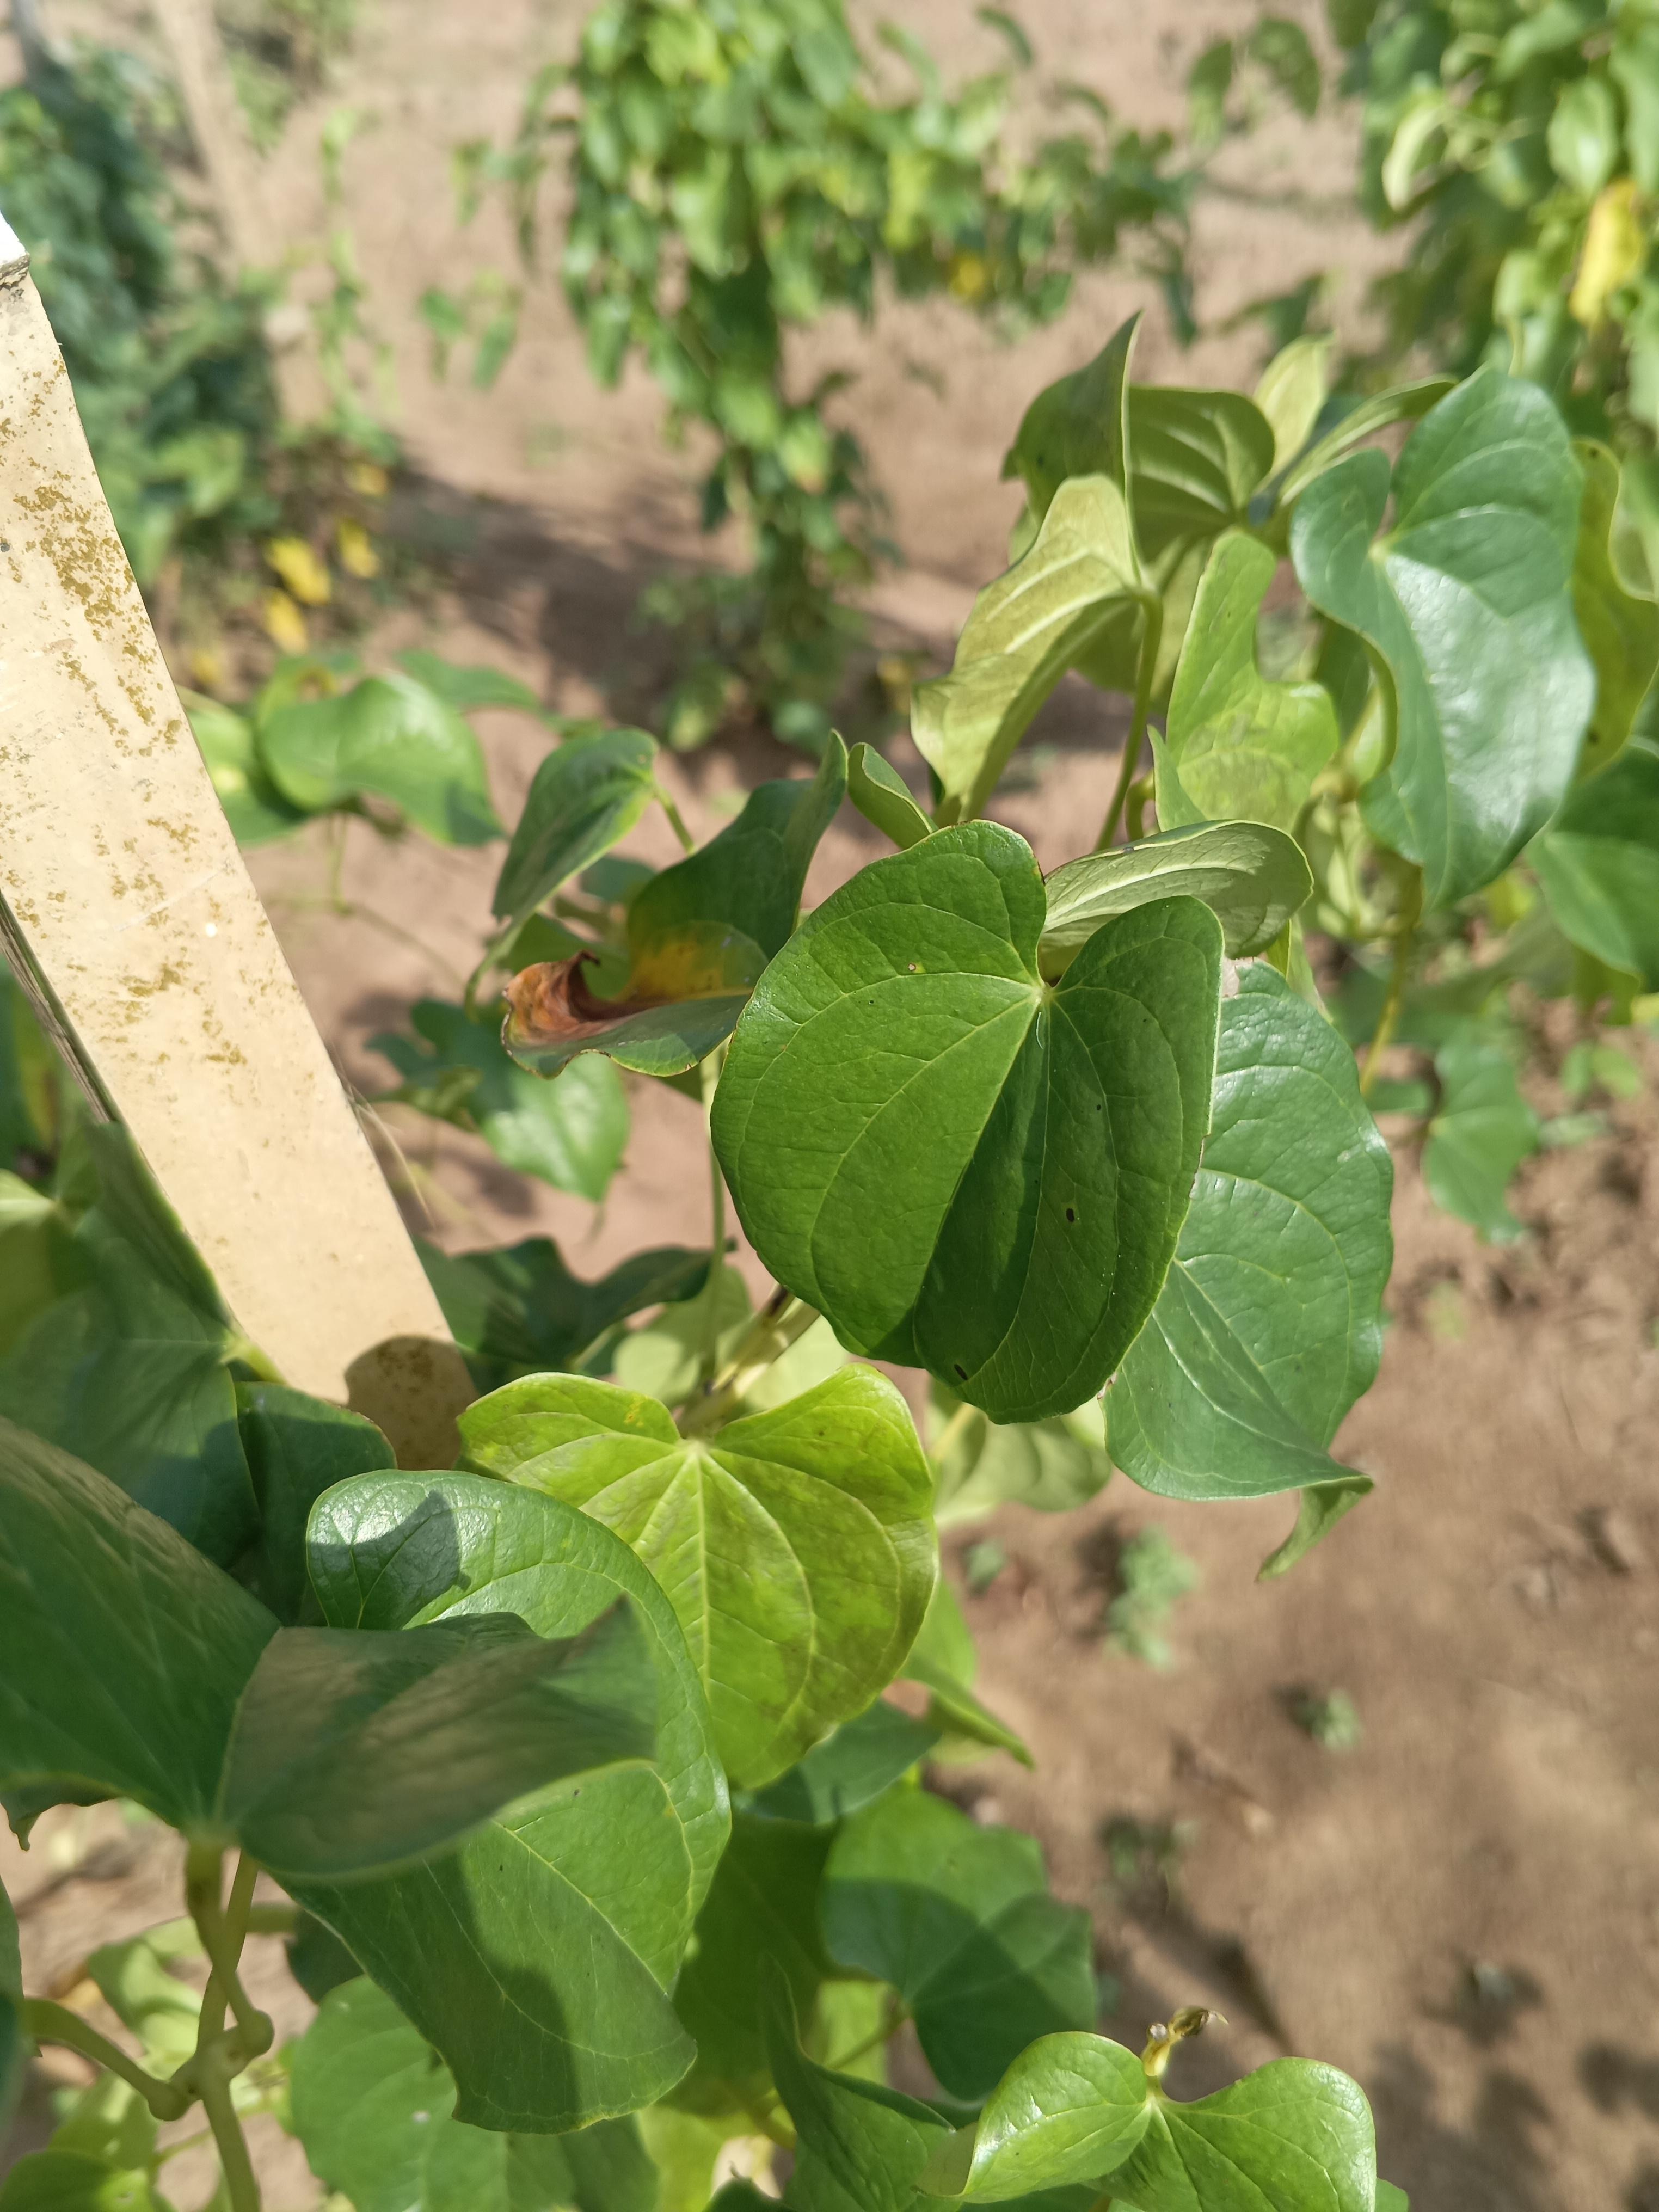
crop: yam
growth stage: maturity
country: Nigeria
